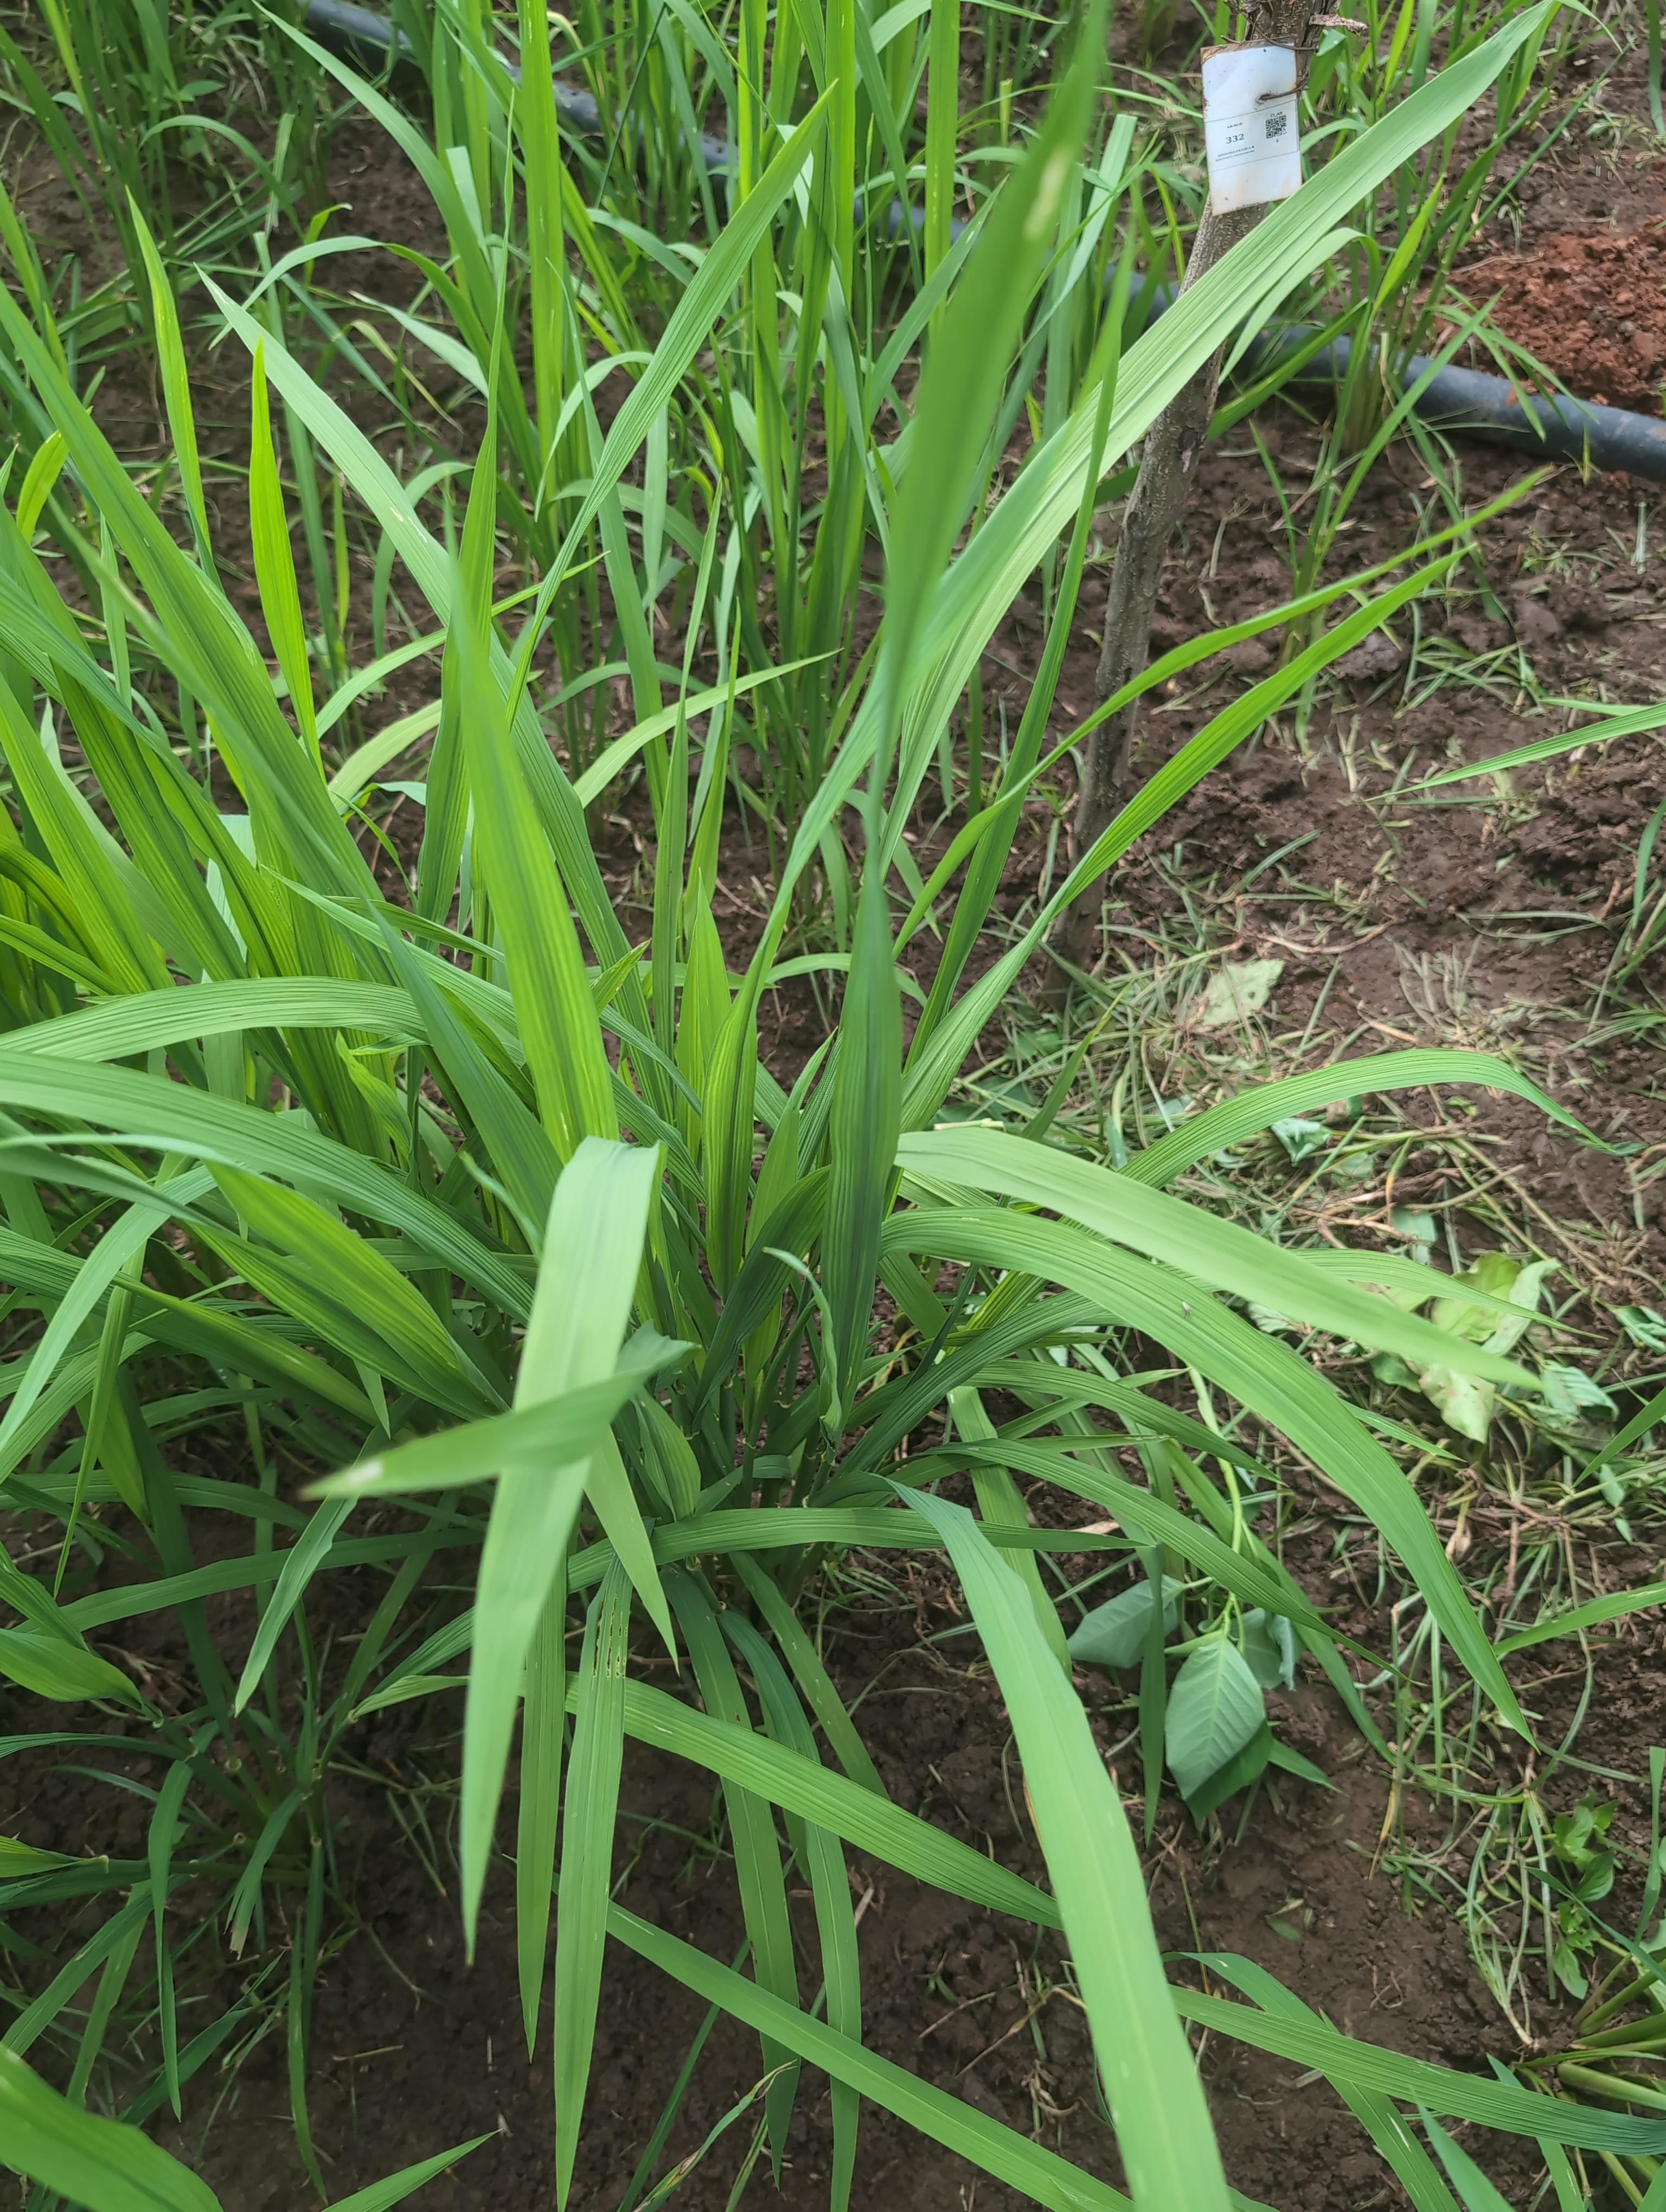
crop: rice
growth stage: elongation stem
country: Côte d'Ivoire
